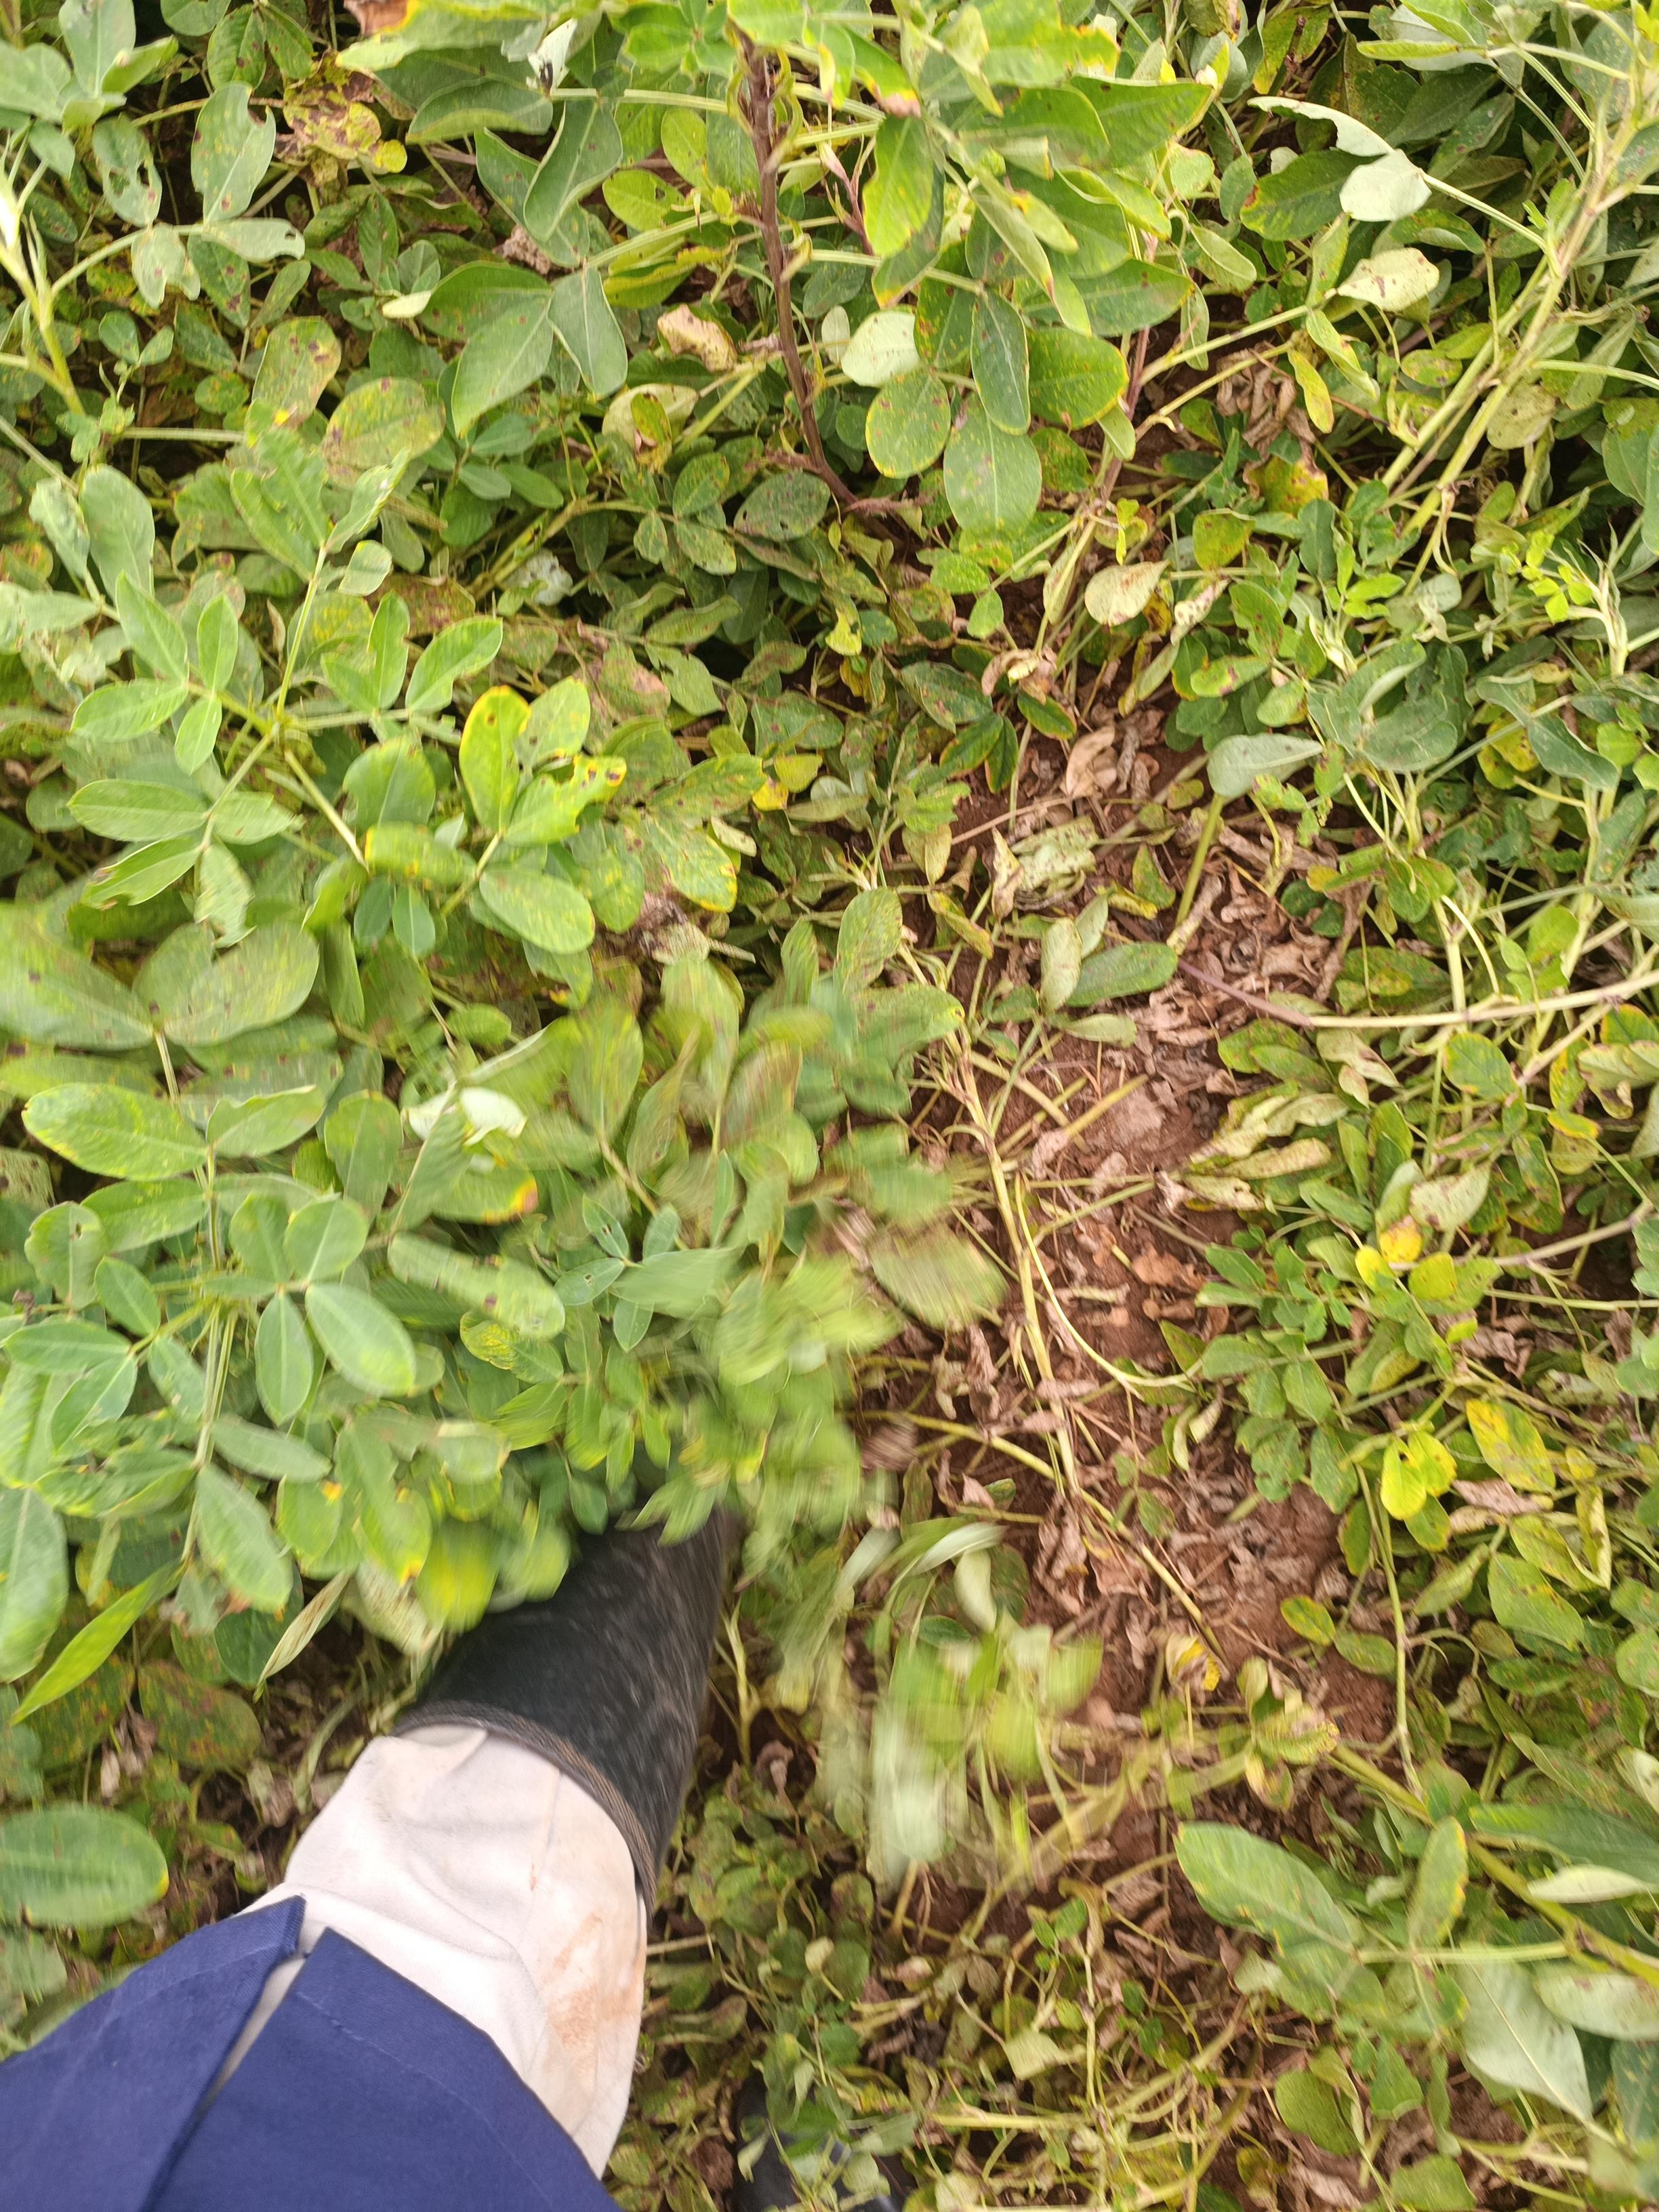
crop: groundnut
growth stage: pegging
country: Kenya
